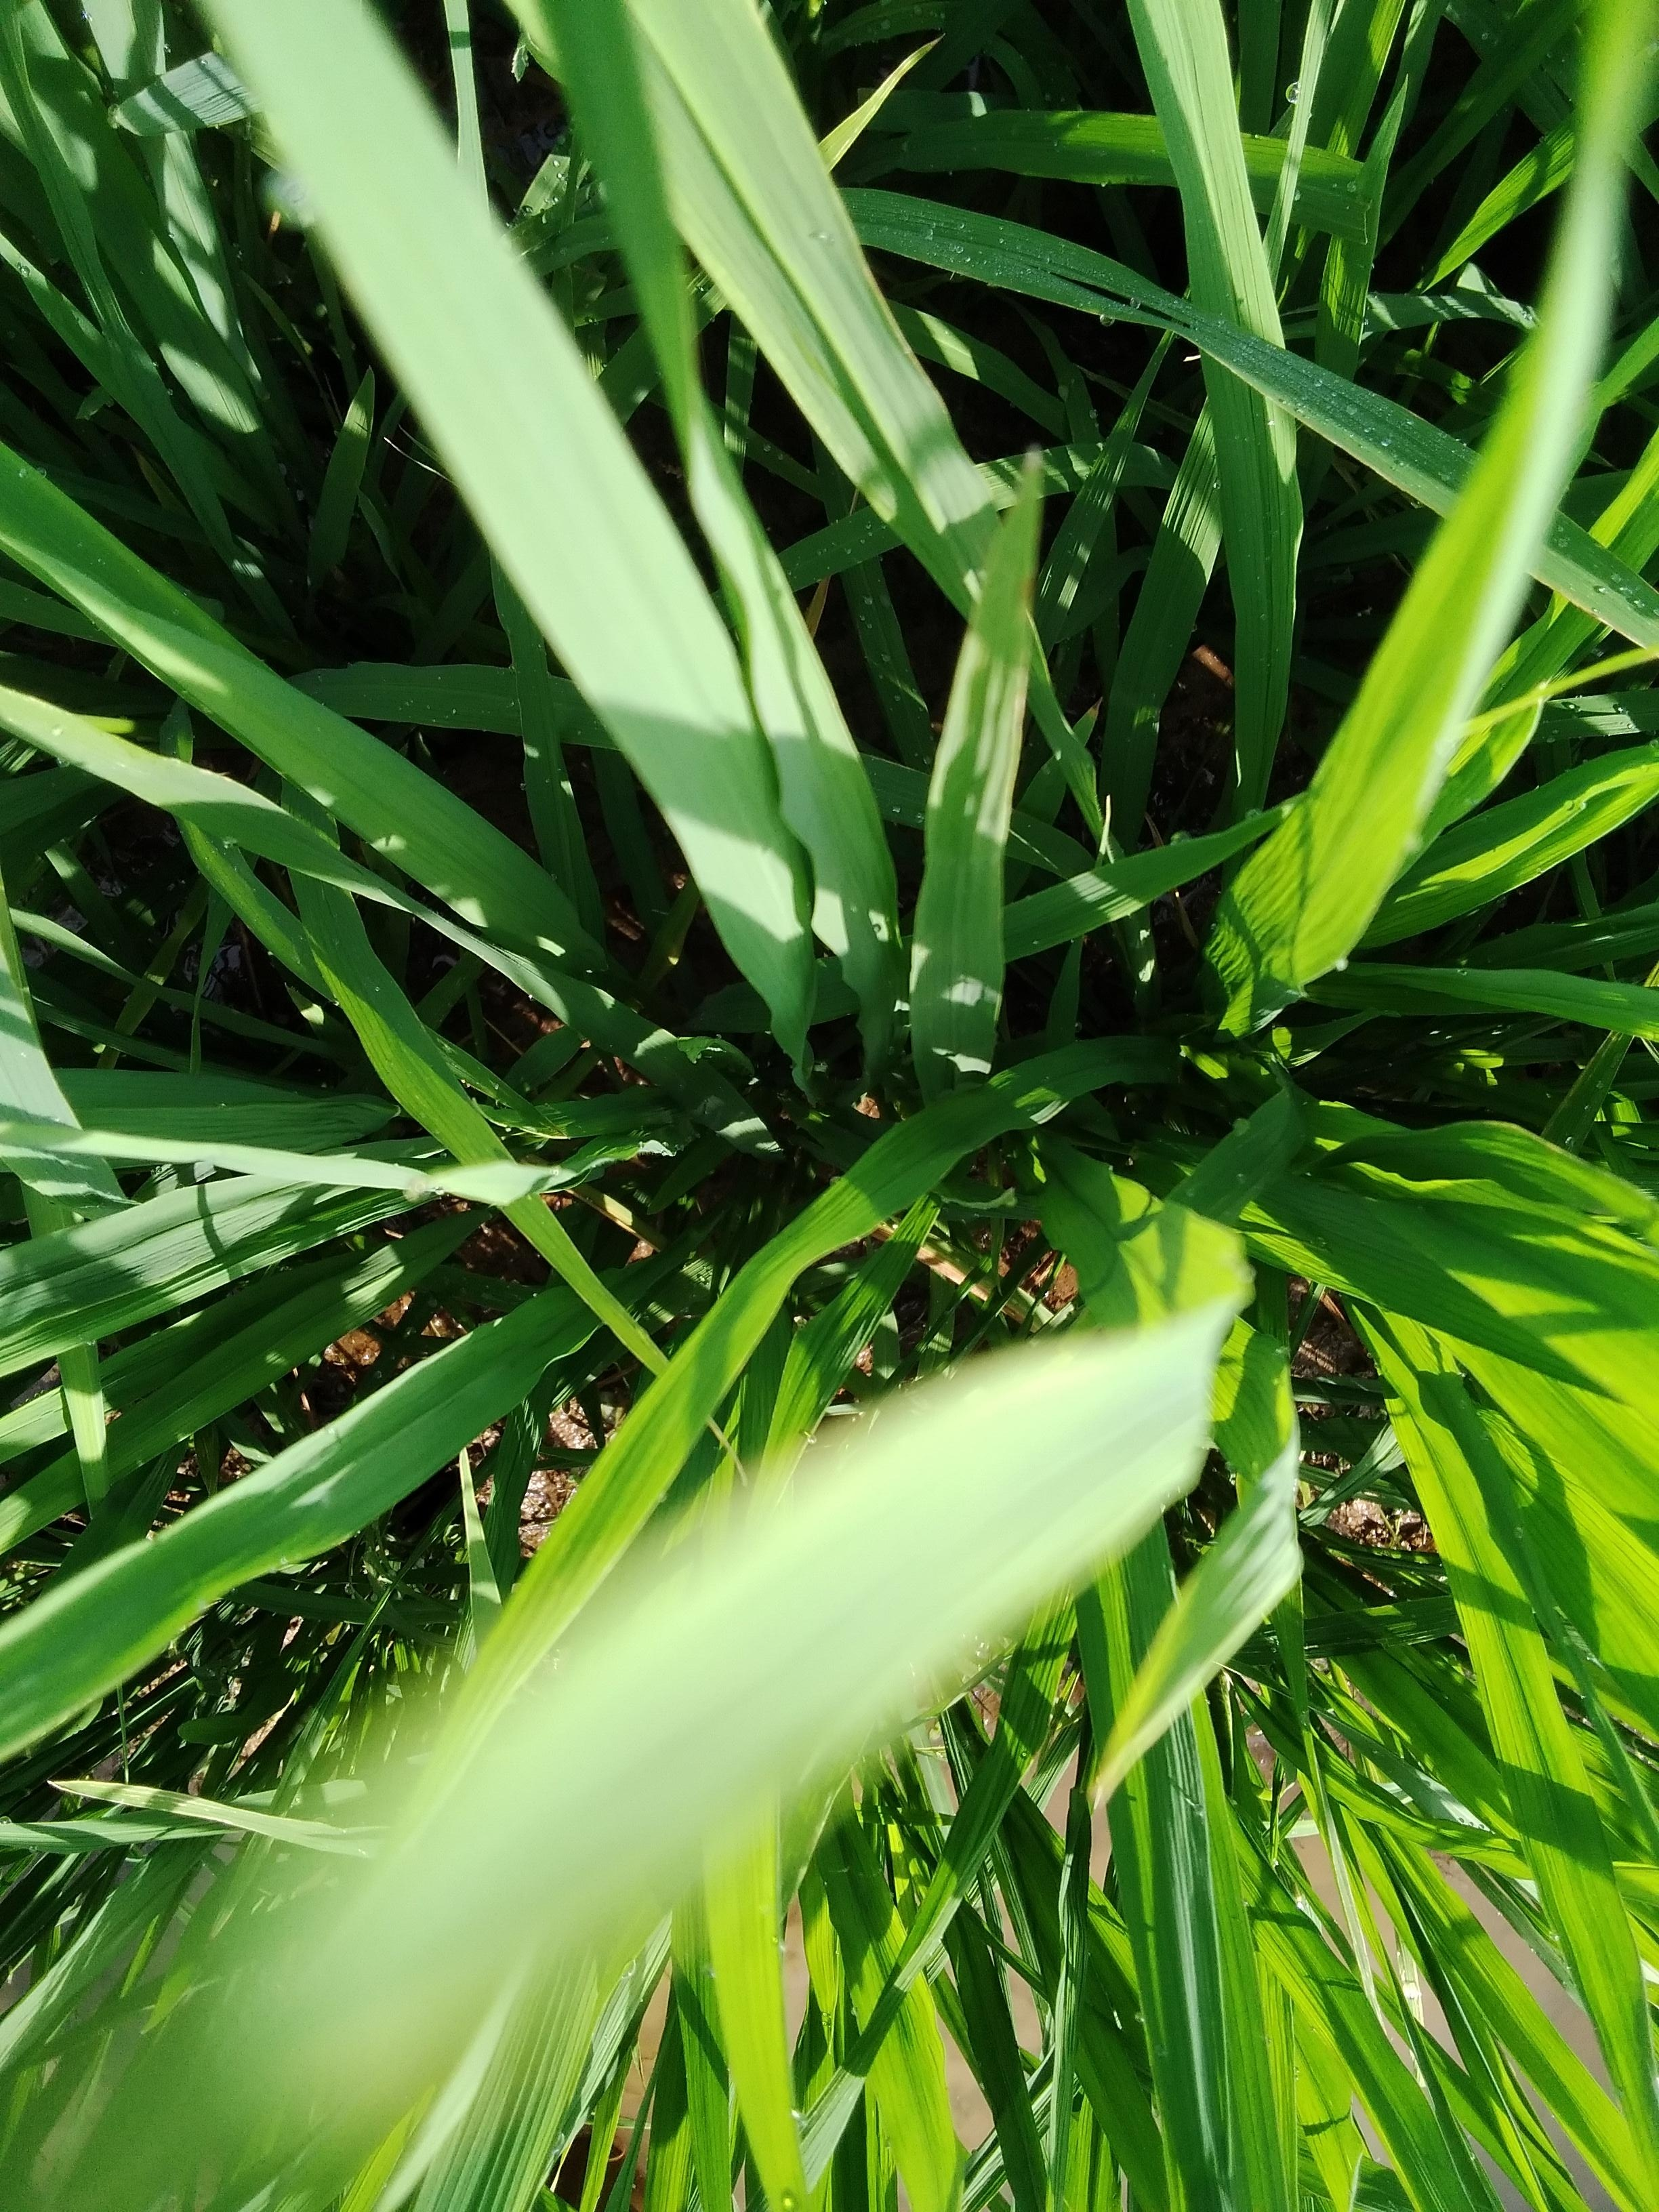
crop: rice
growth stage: booting
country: Nigeria
